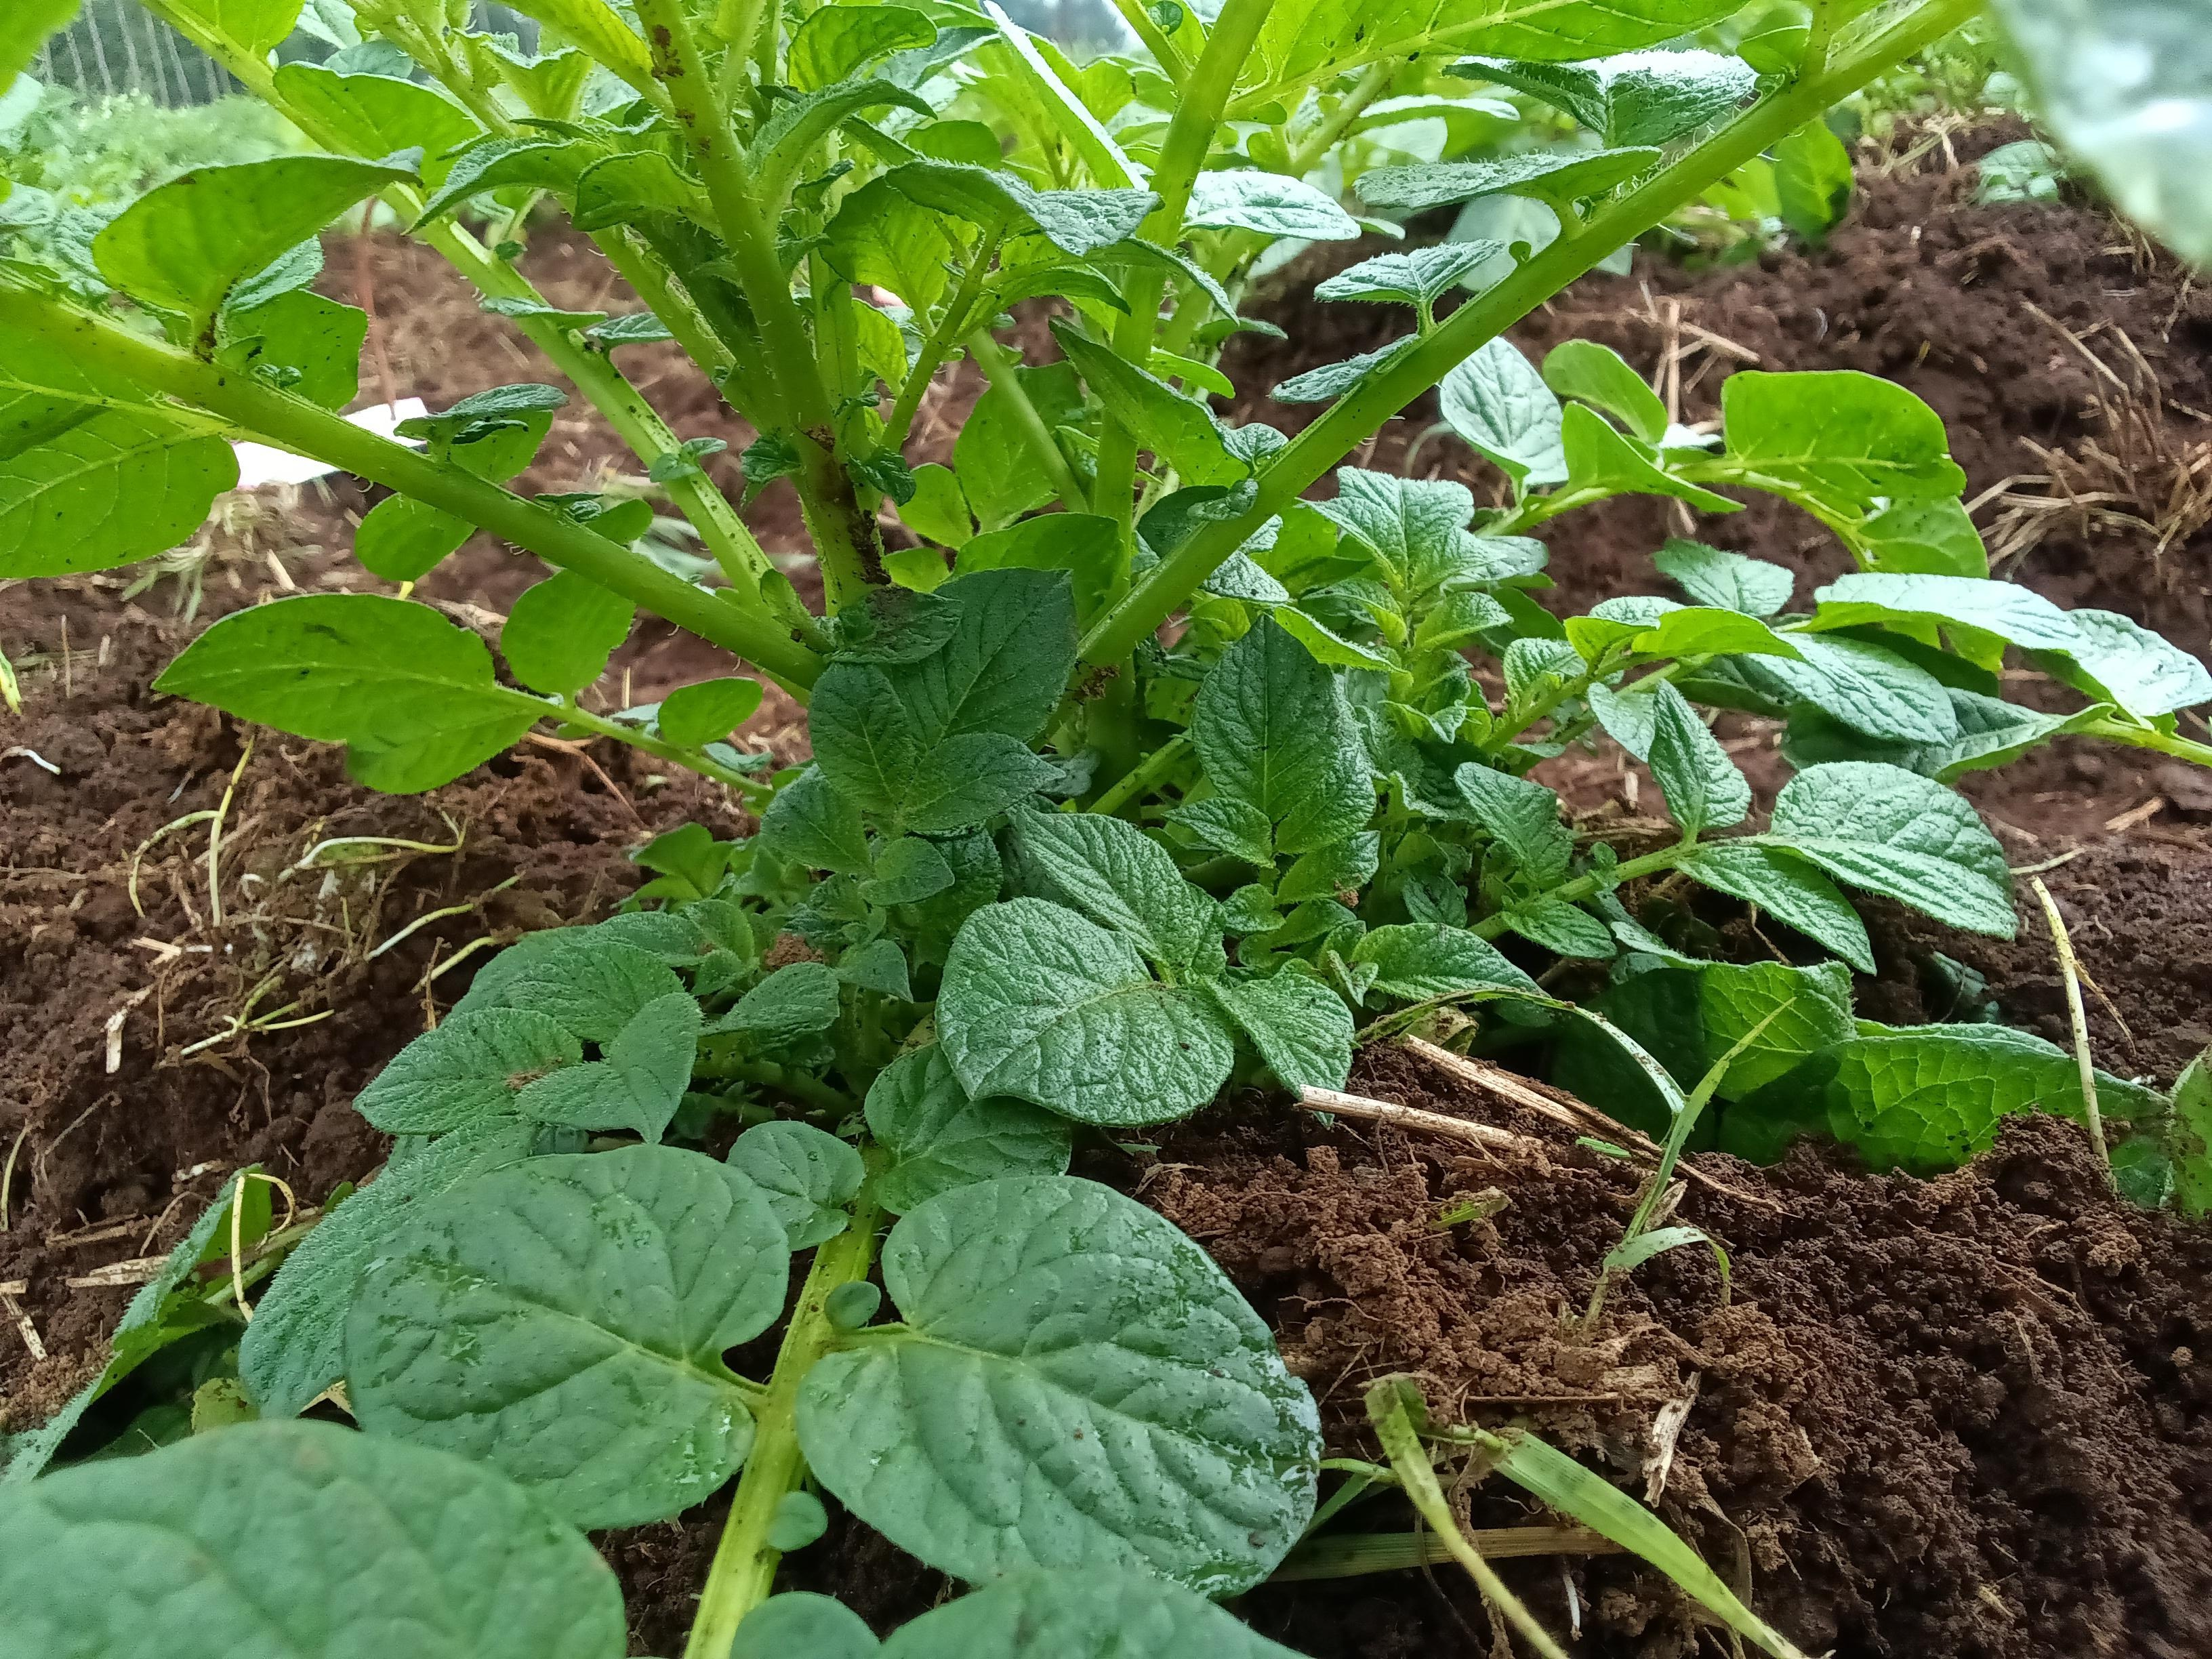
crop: potato
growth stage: vegetative
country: Kenya
